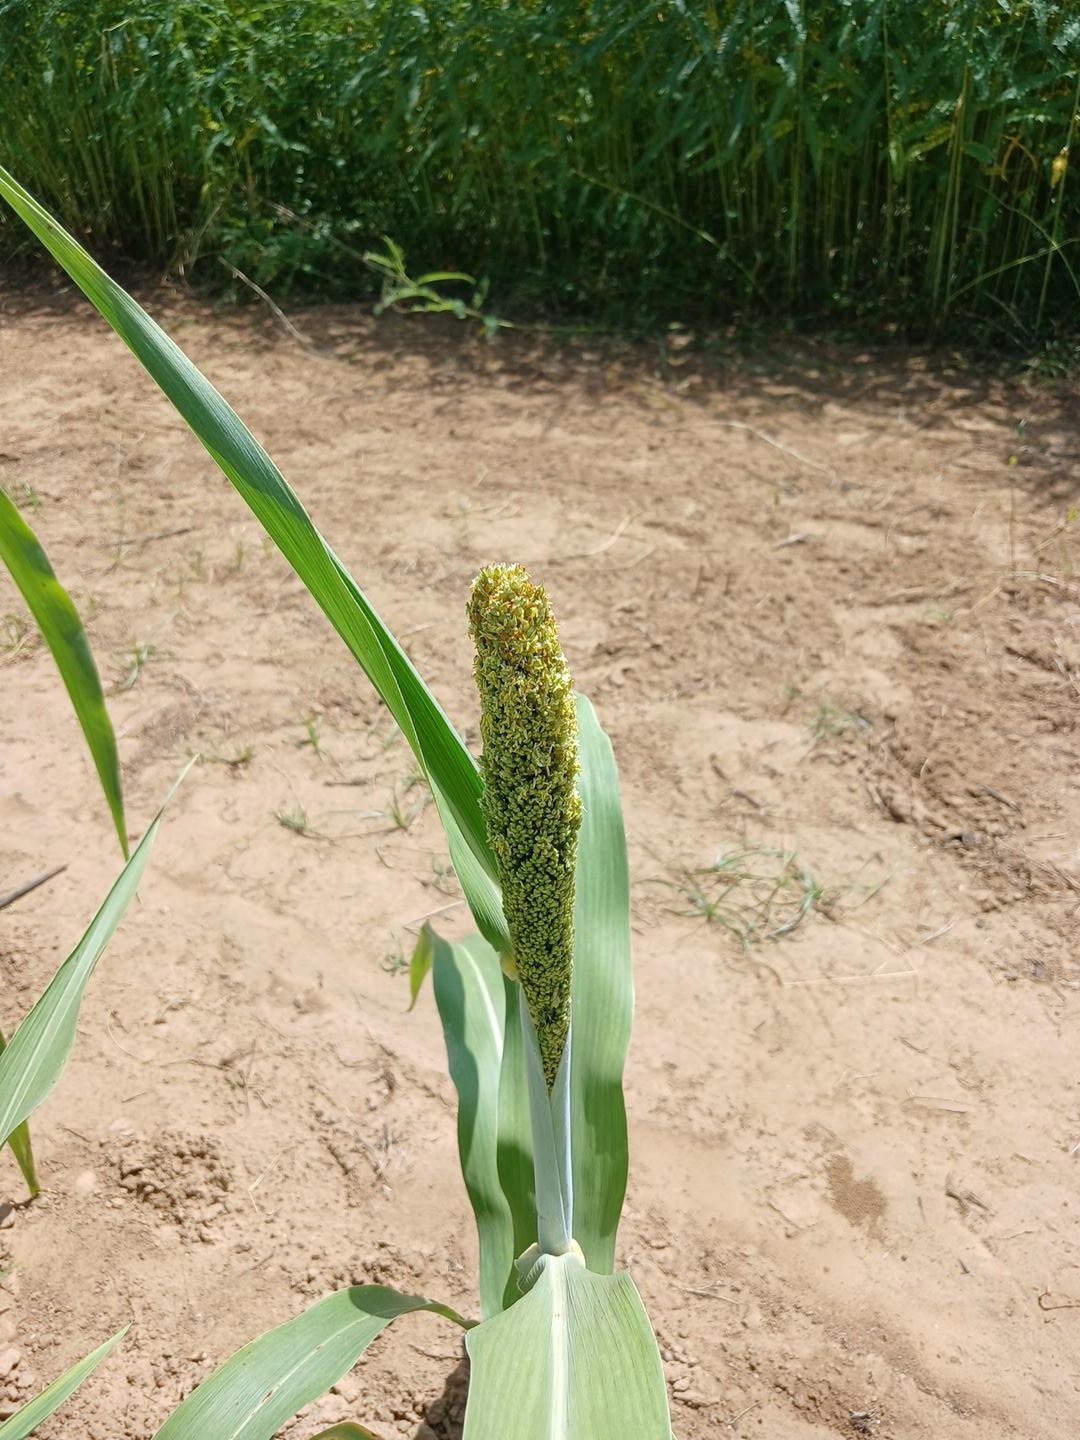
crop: sorghum
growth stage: filling grain
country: Senegal
